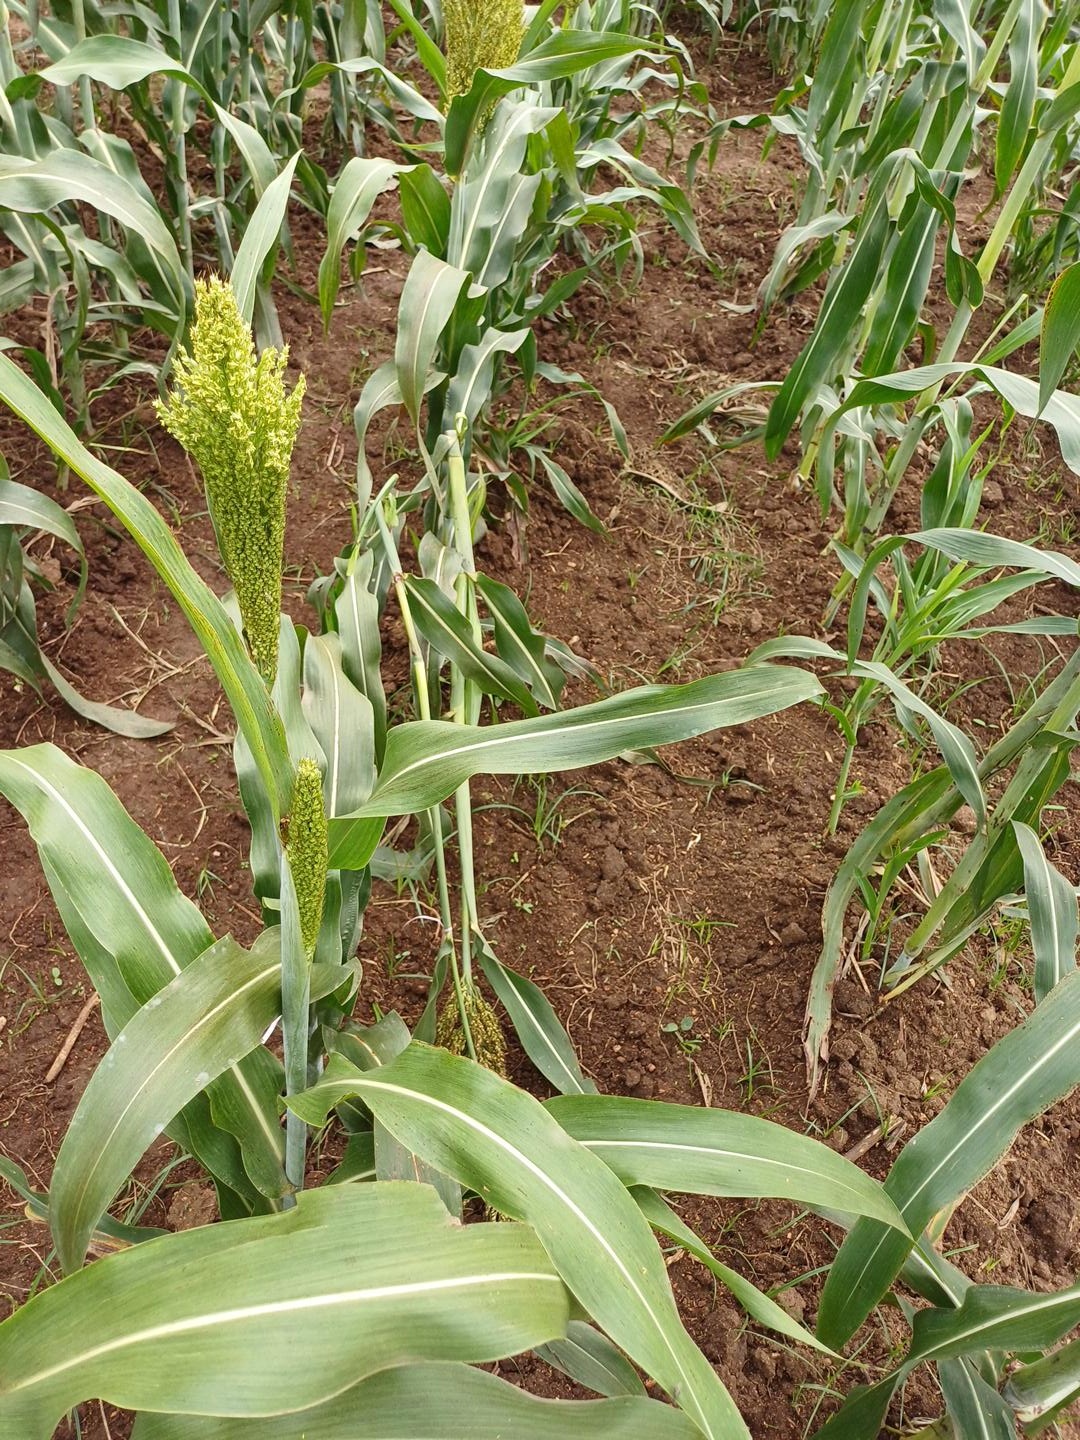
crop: sorghum
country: Kenya
